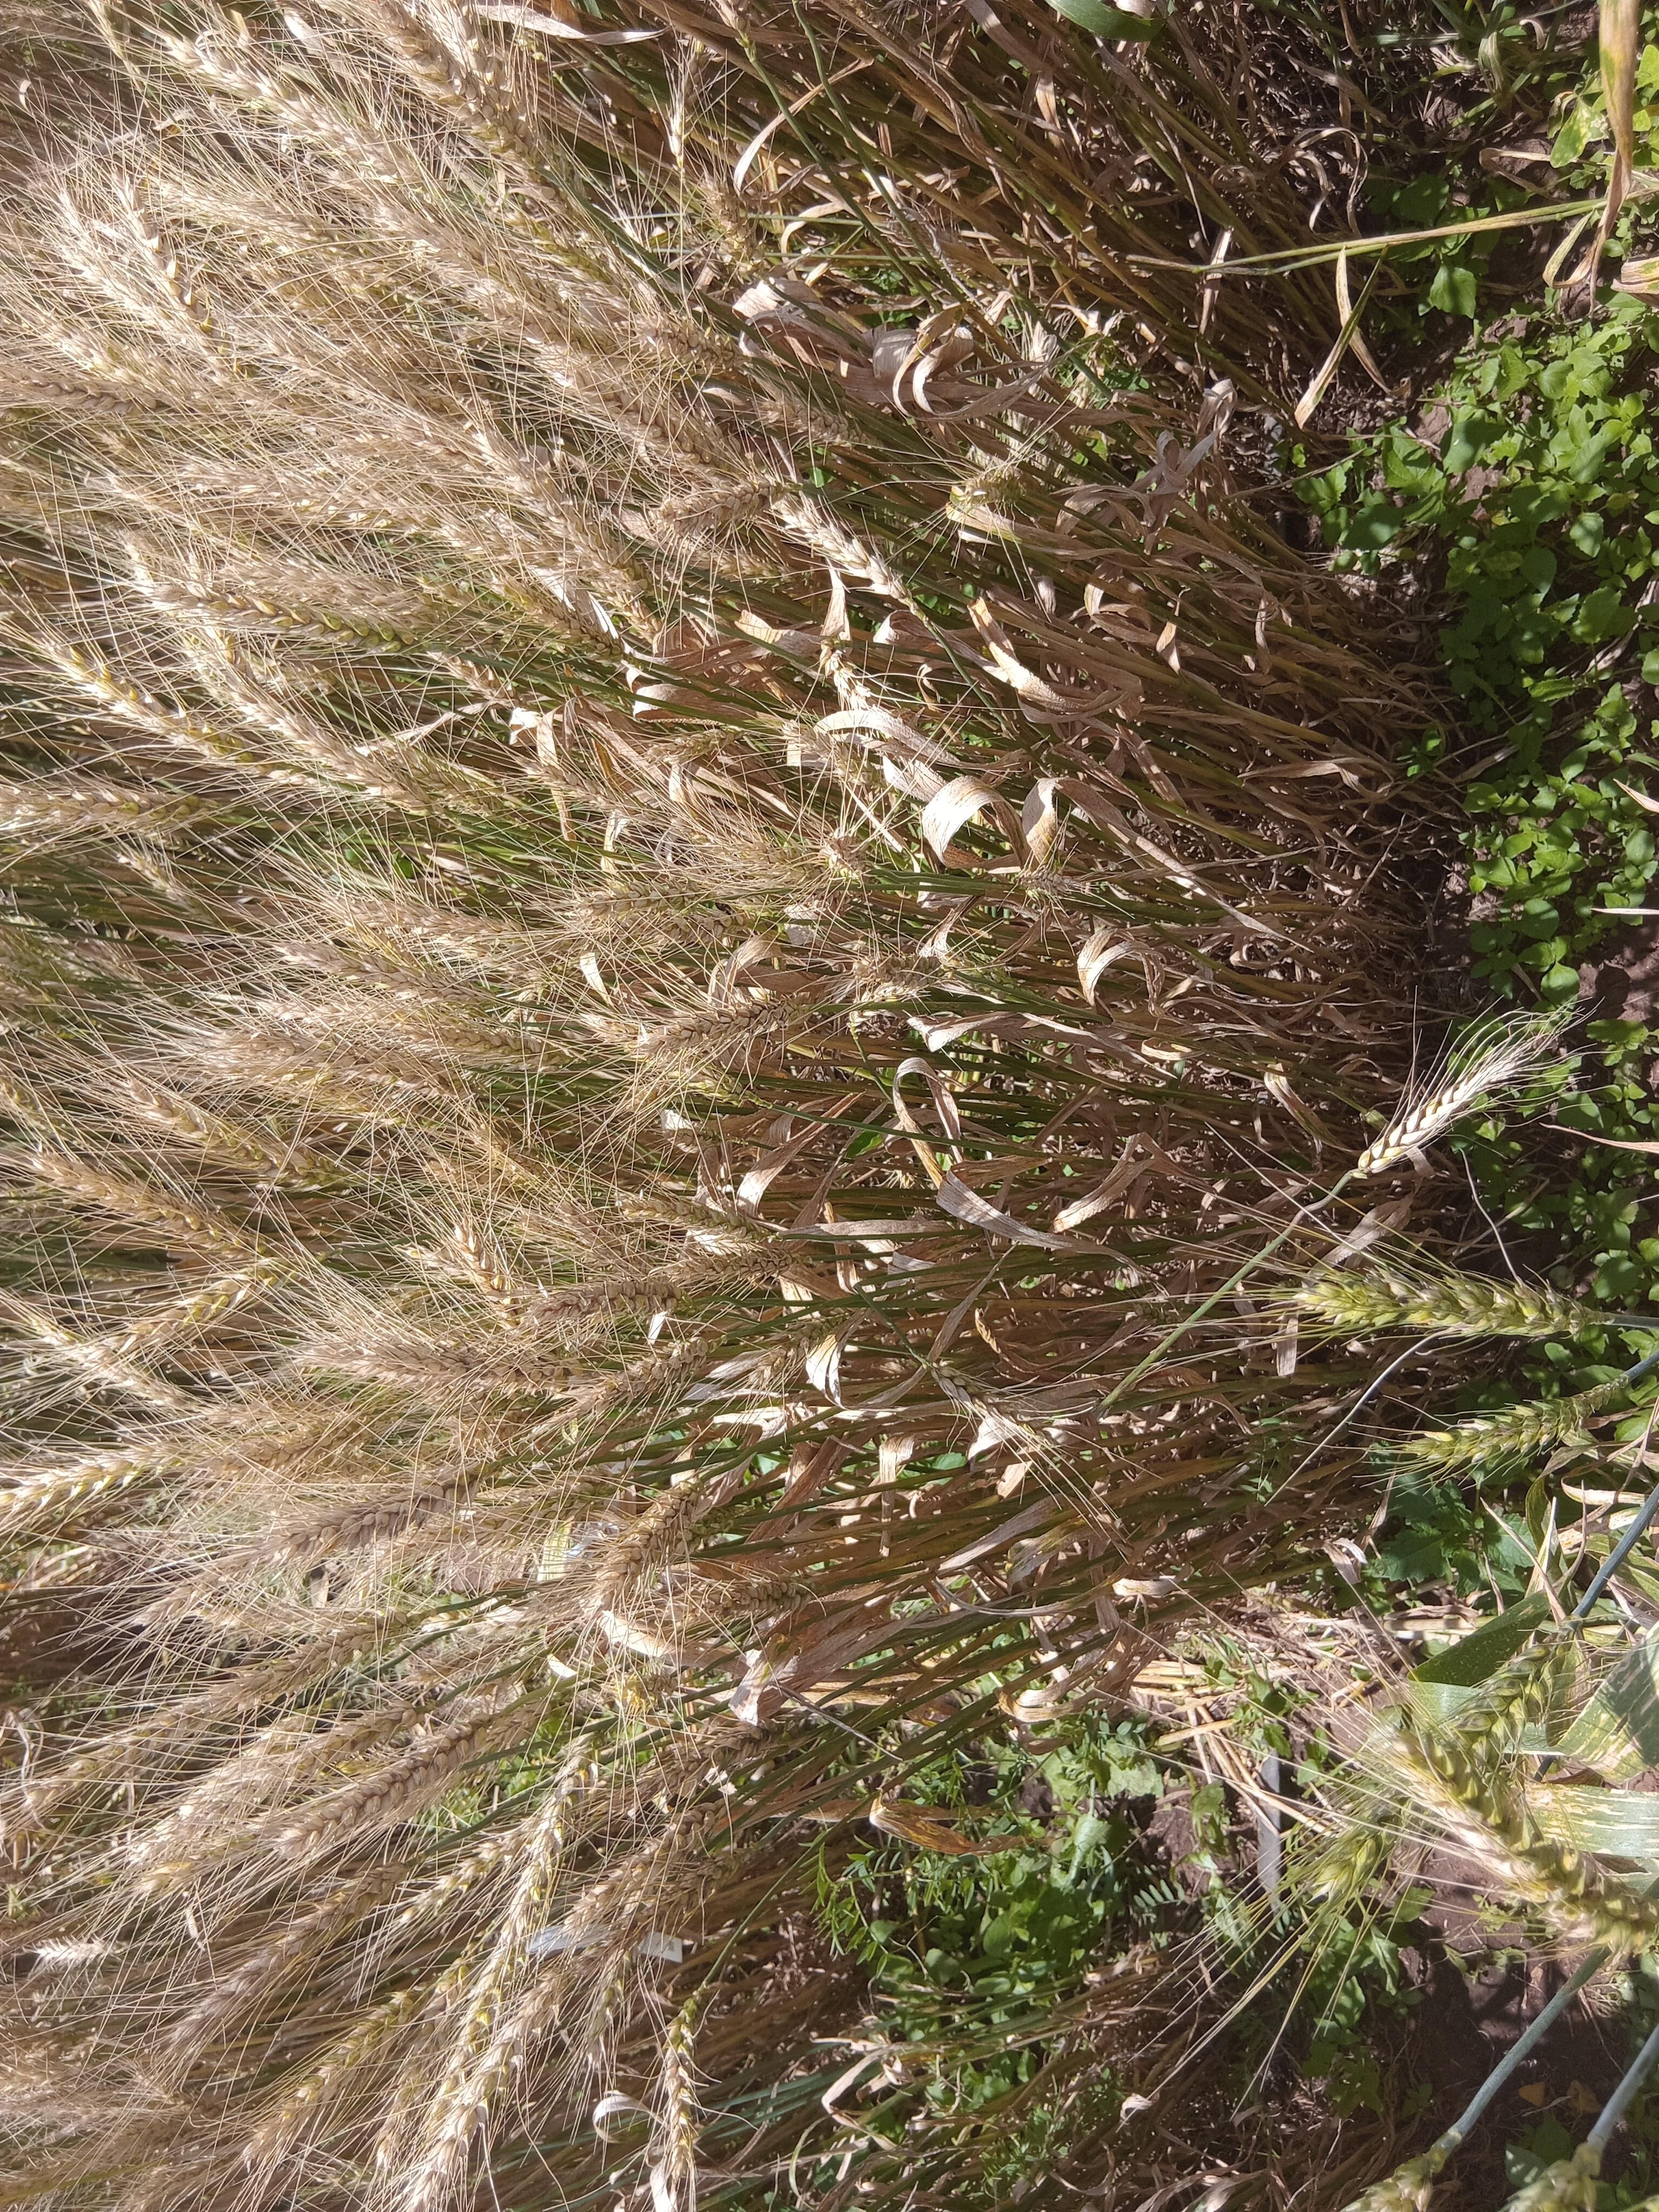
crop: wheat
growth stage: maturity
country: Kenya
